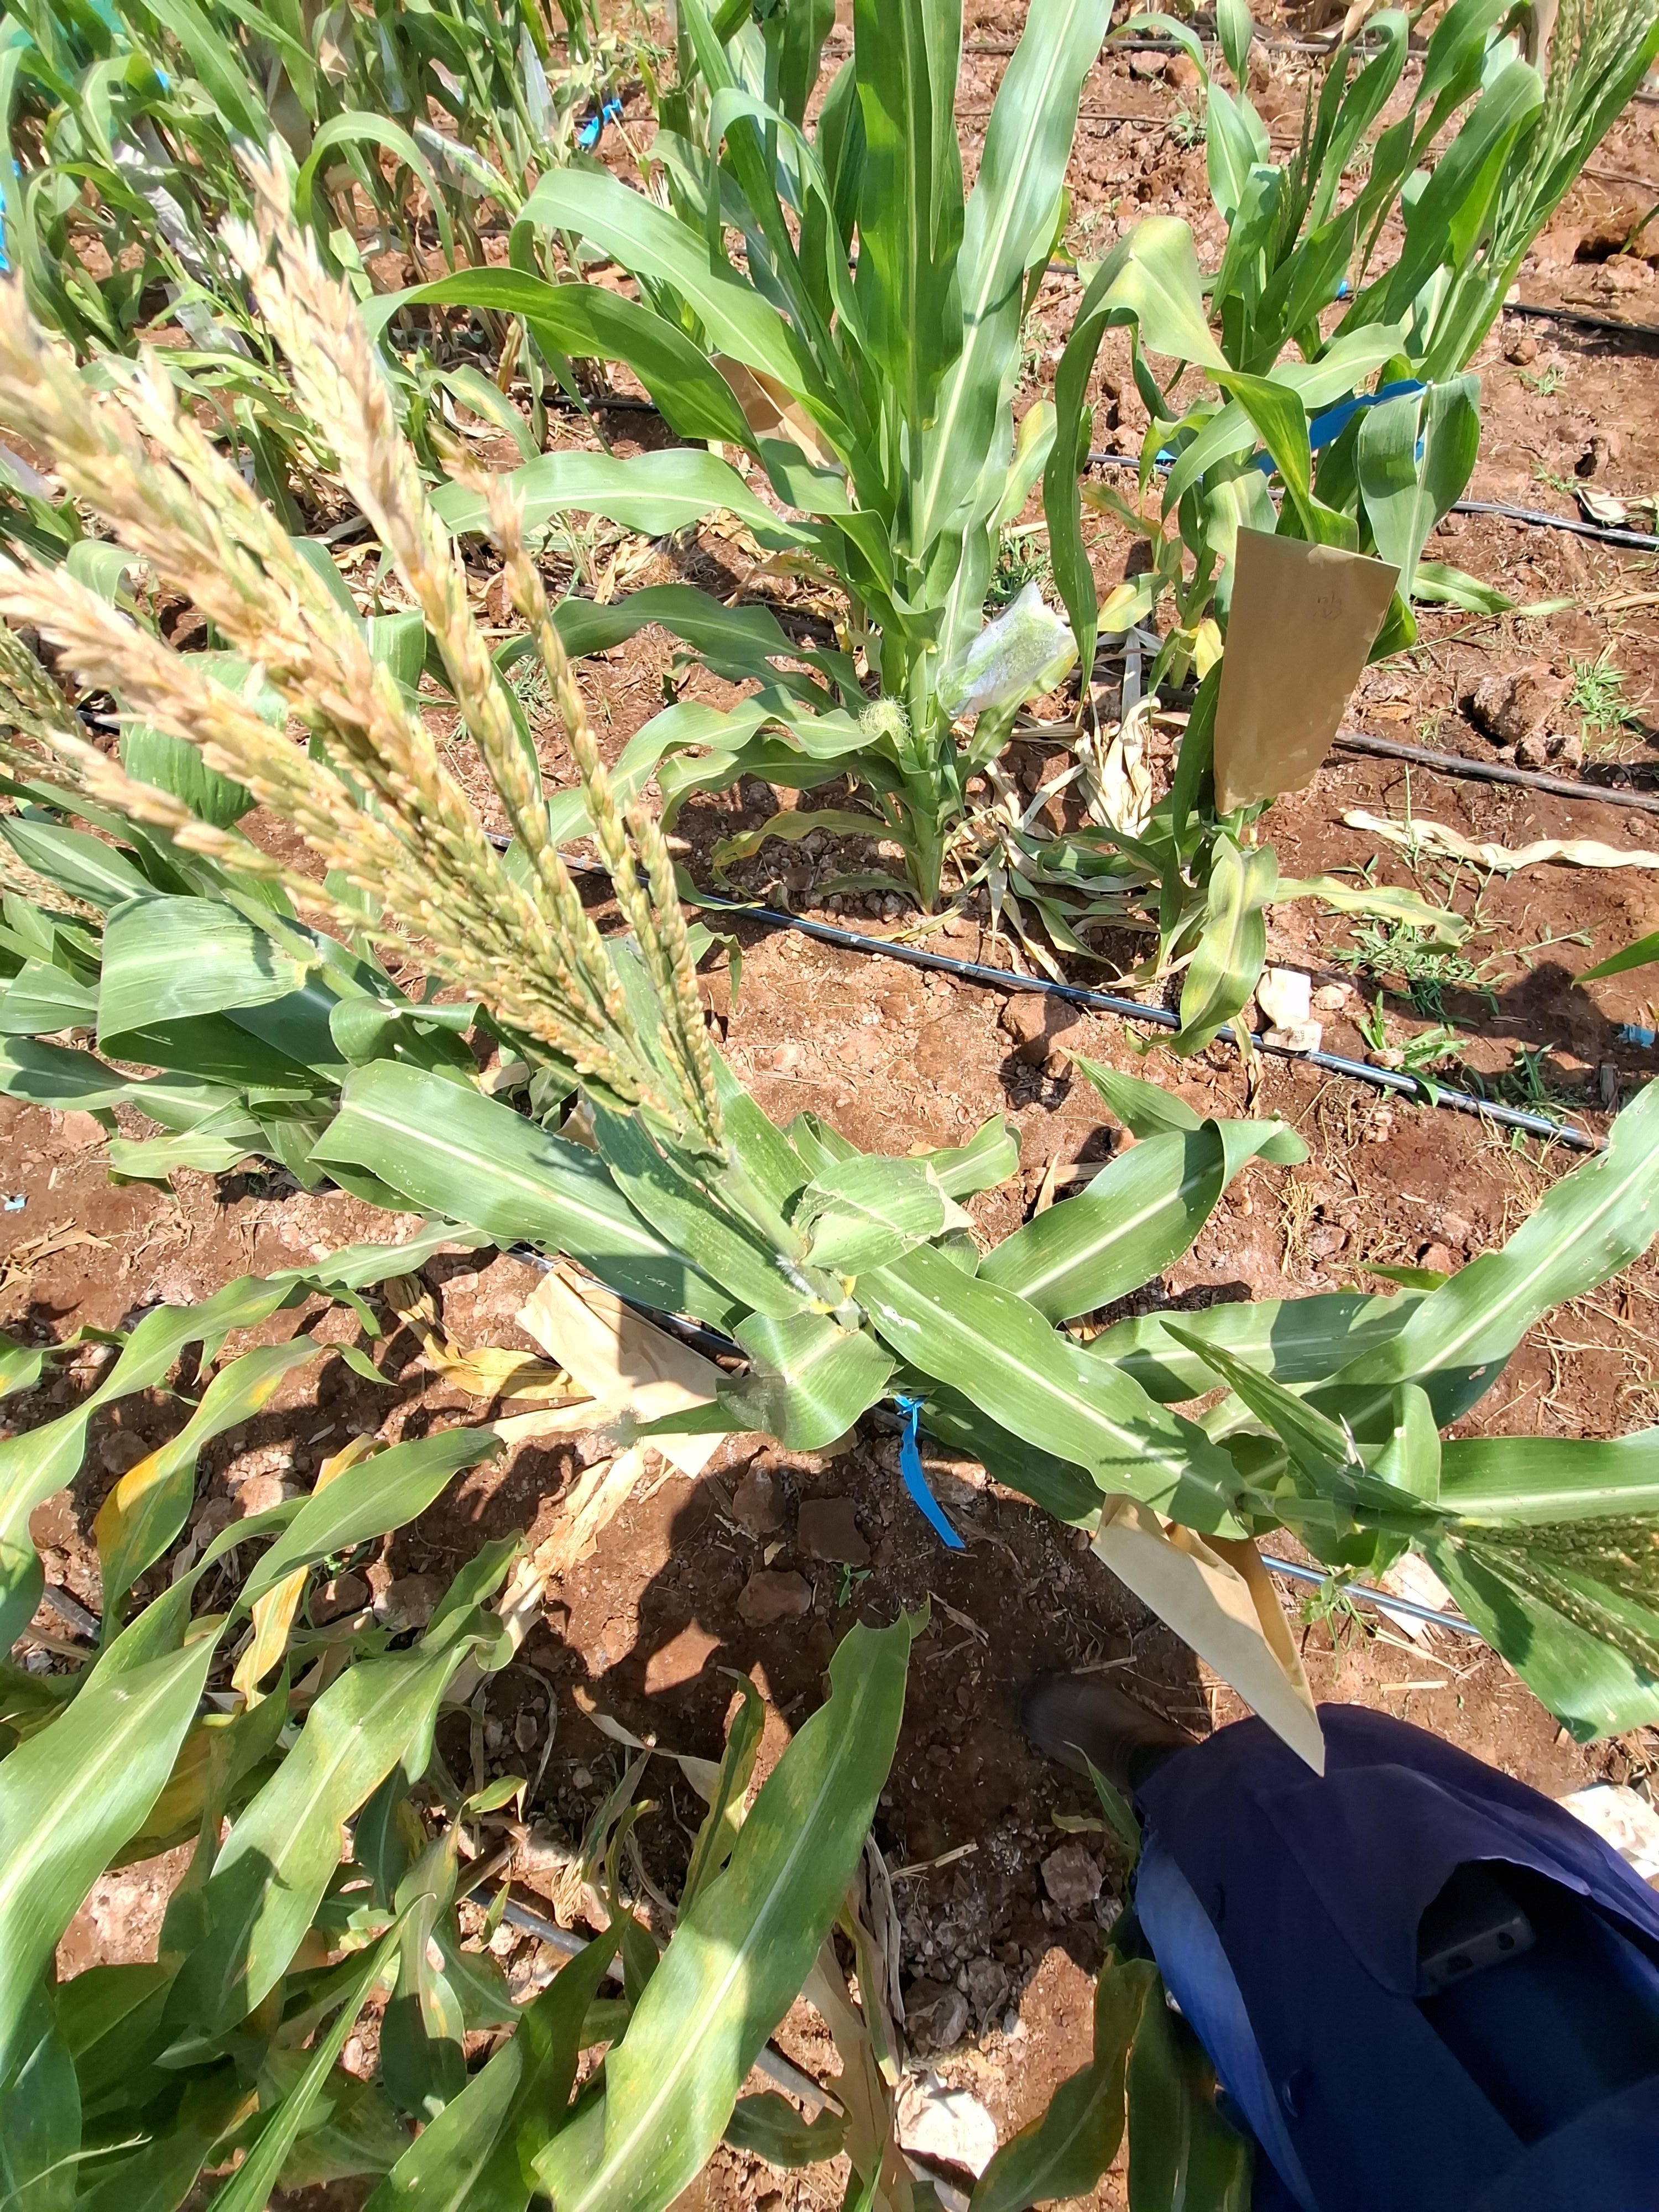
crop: maize
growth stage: flowering
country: Kenya
